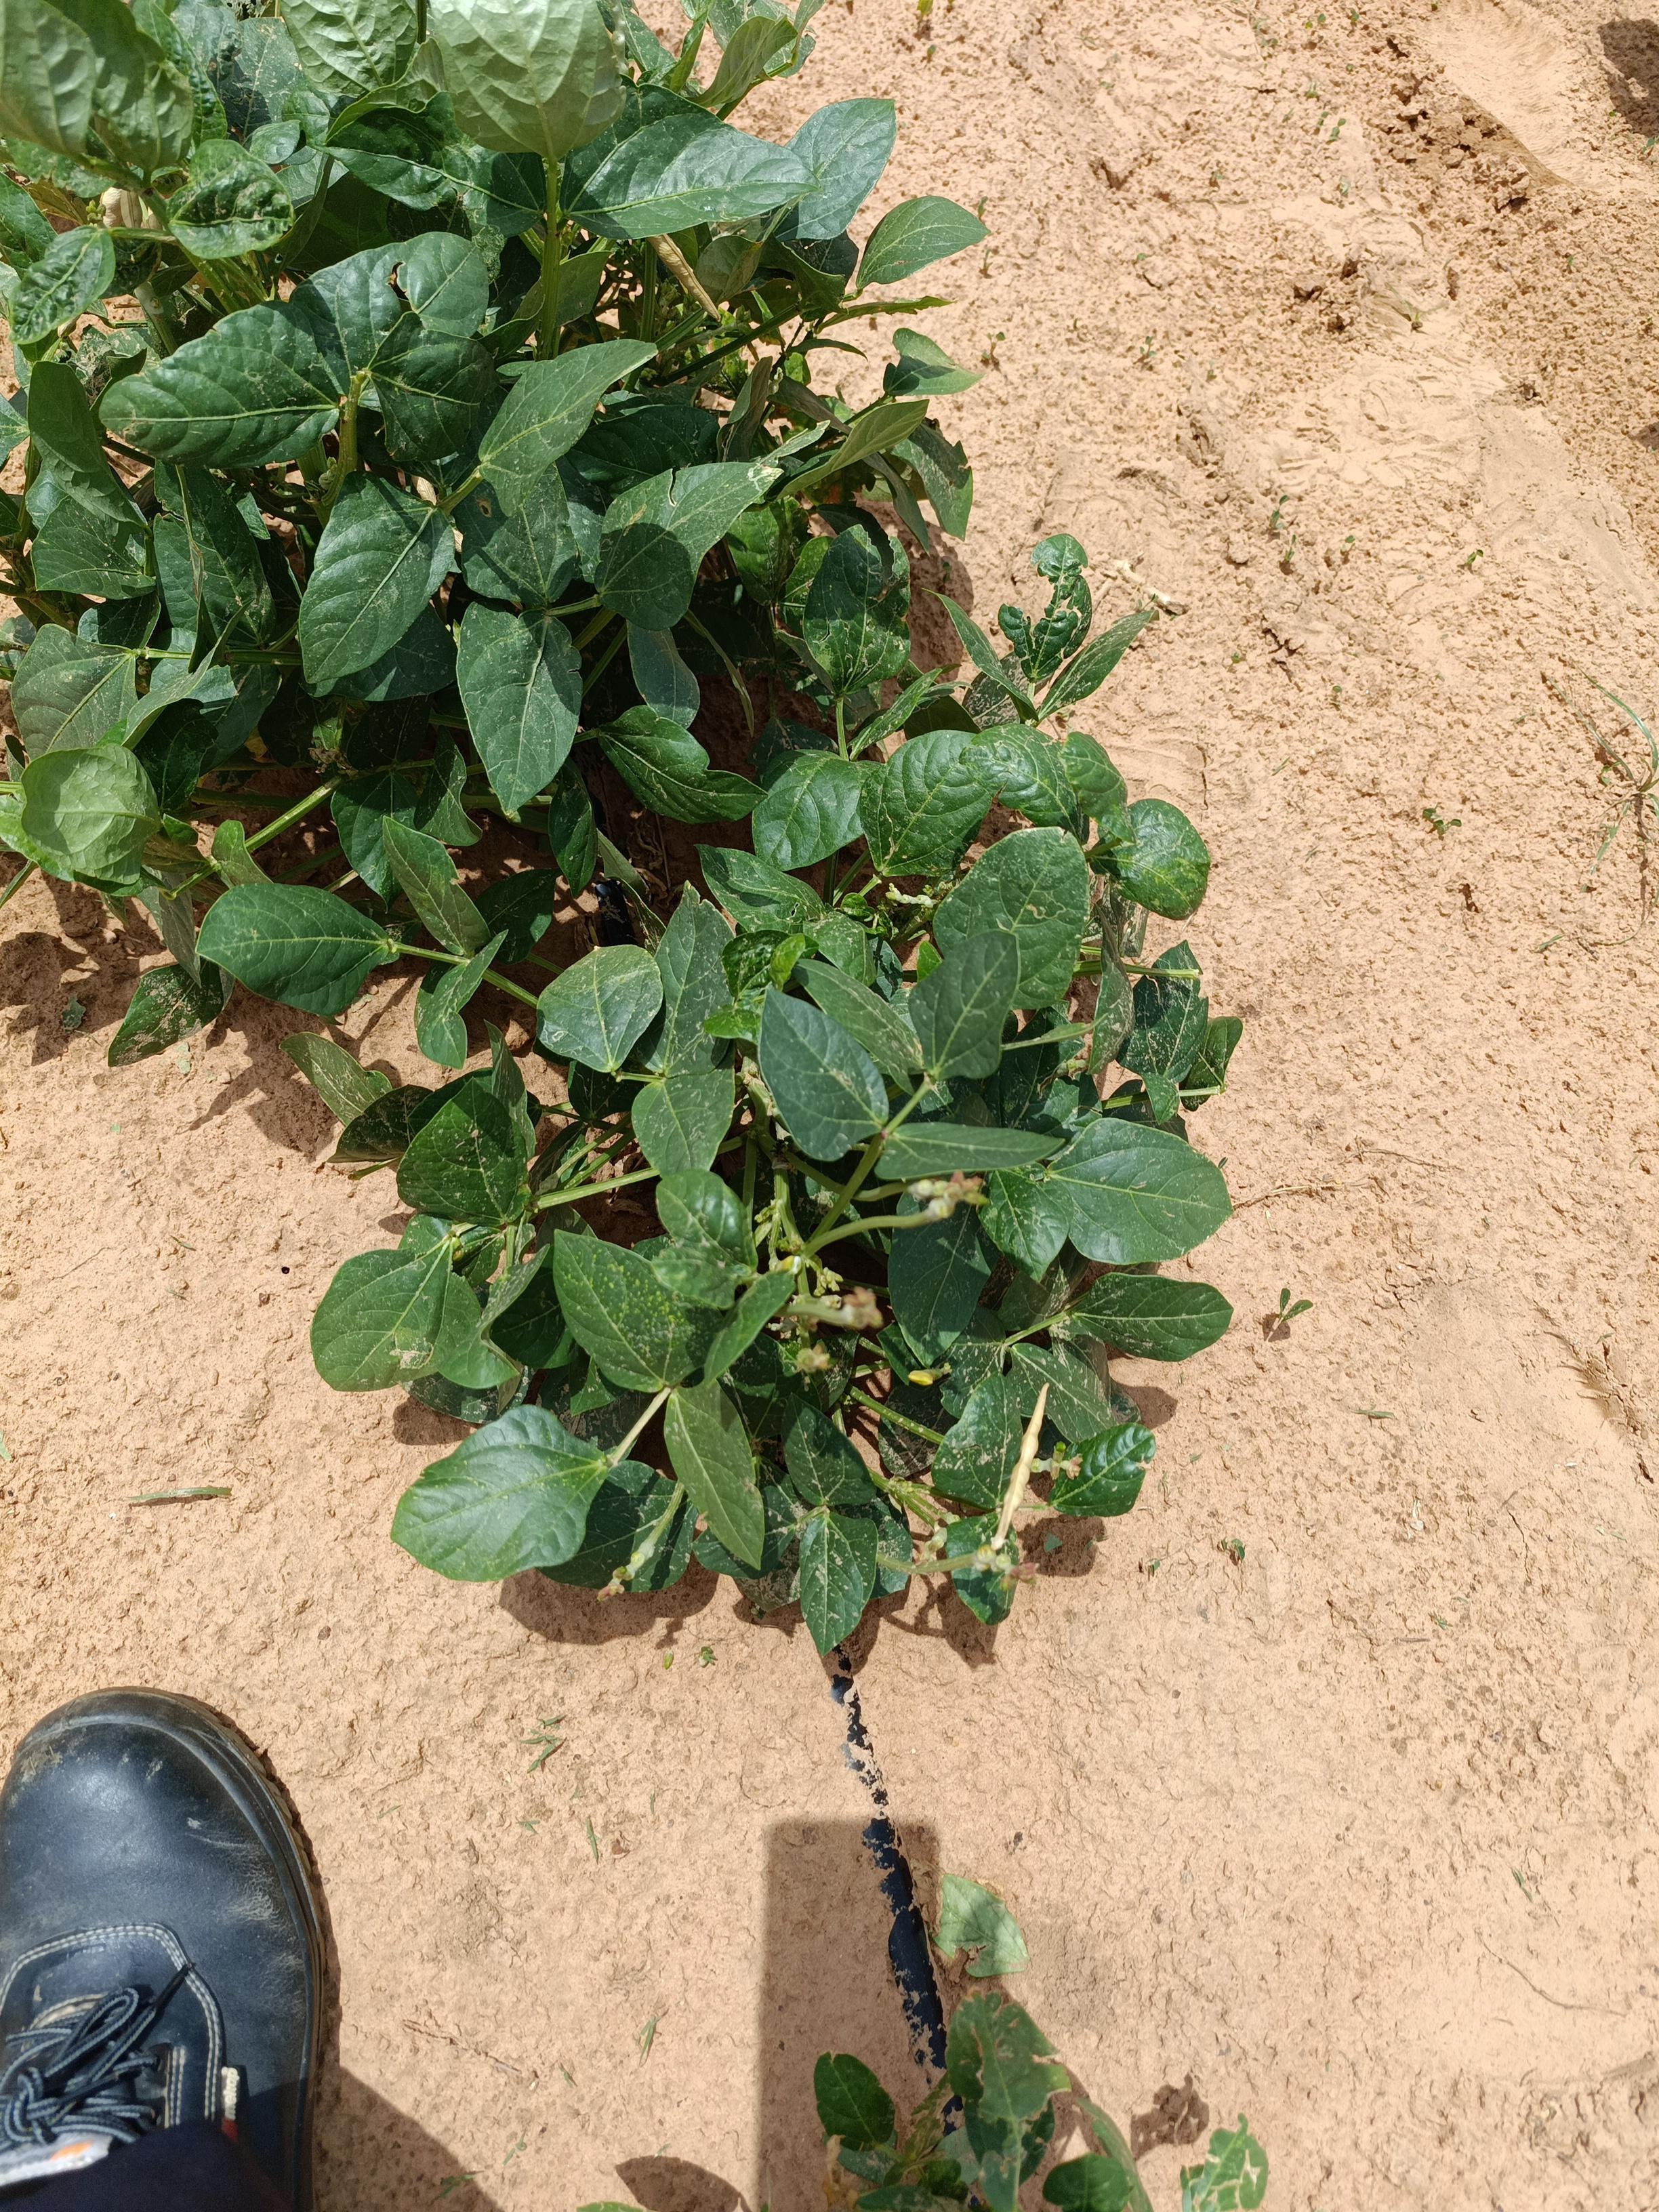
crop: cowpea
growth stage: development pod
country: Nigeria
